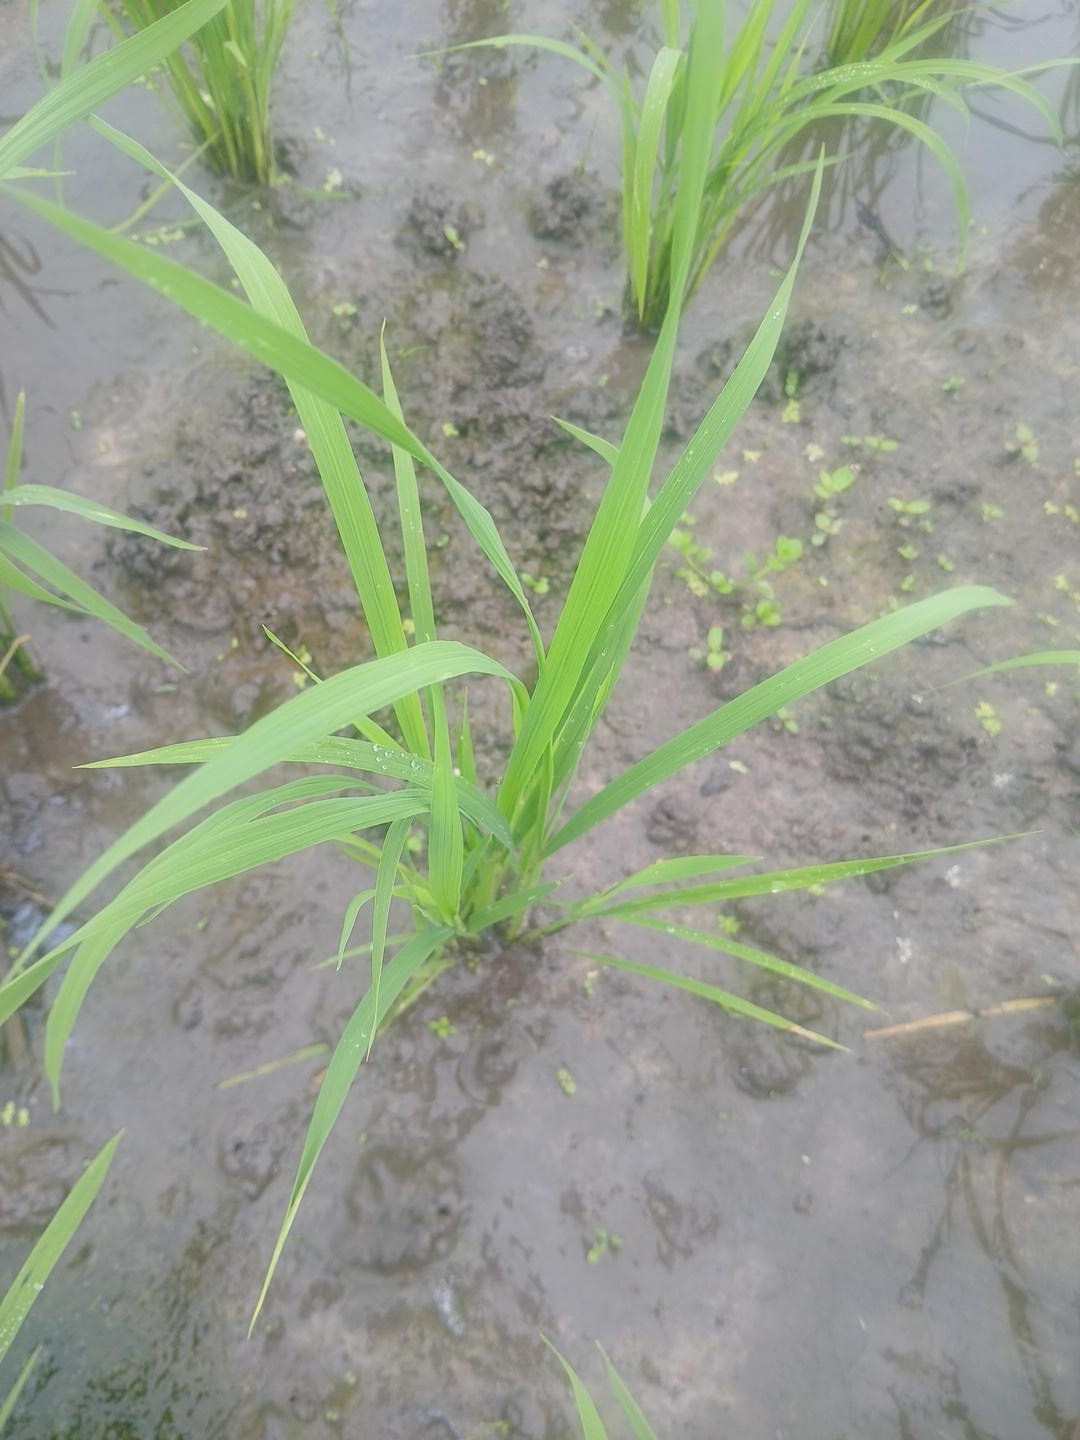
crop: rice
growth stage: tillering
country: Côte d'Ivoire
